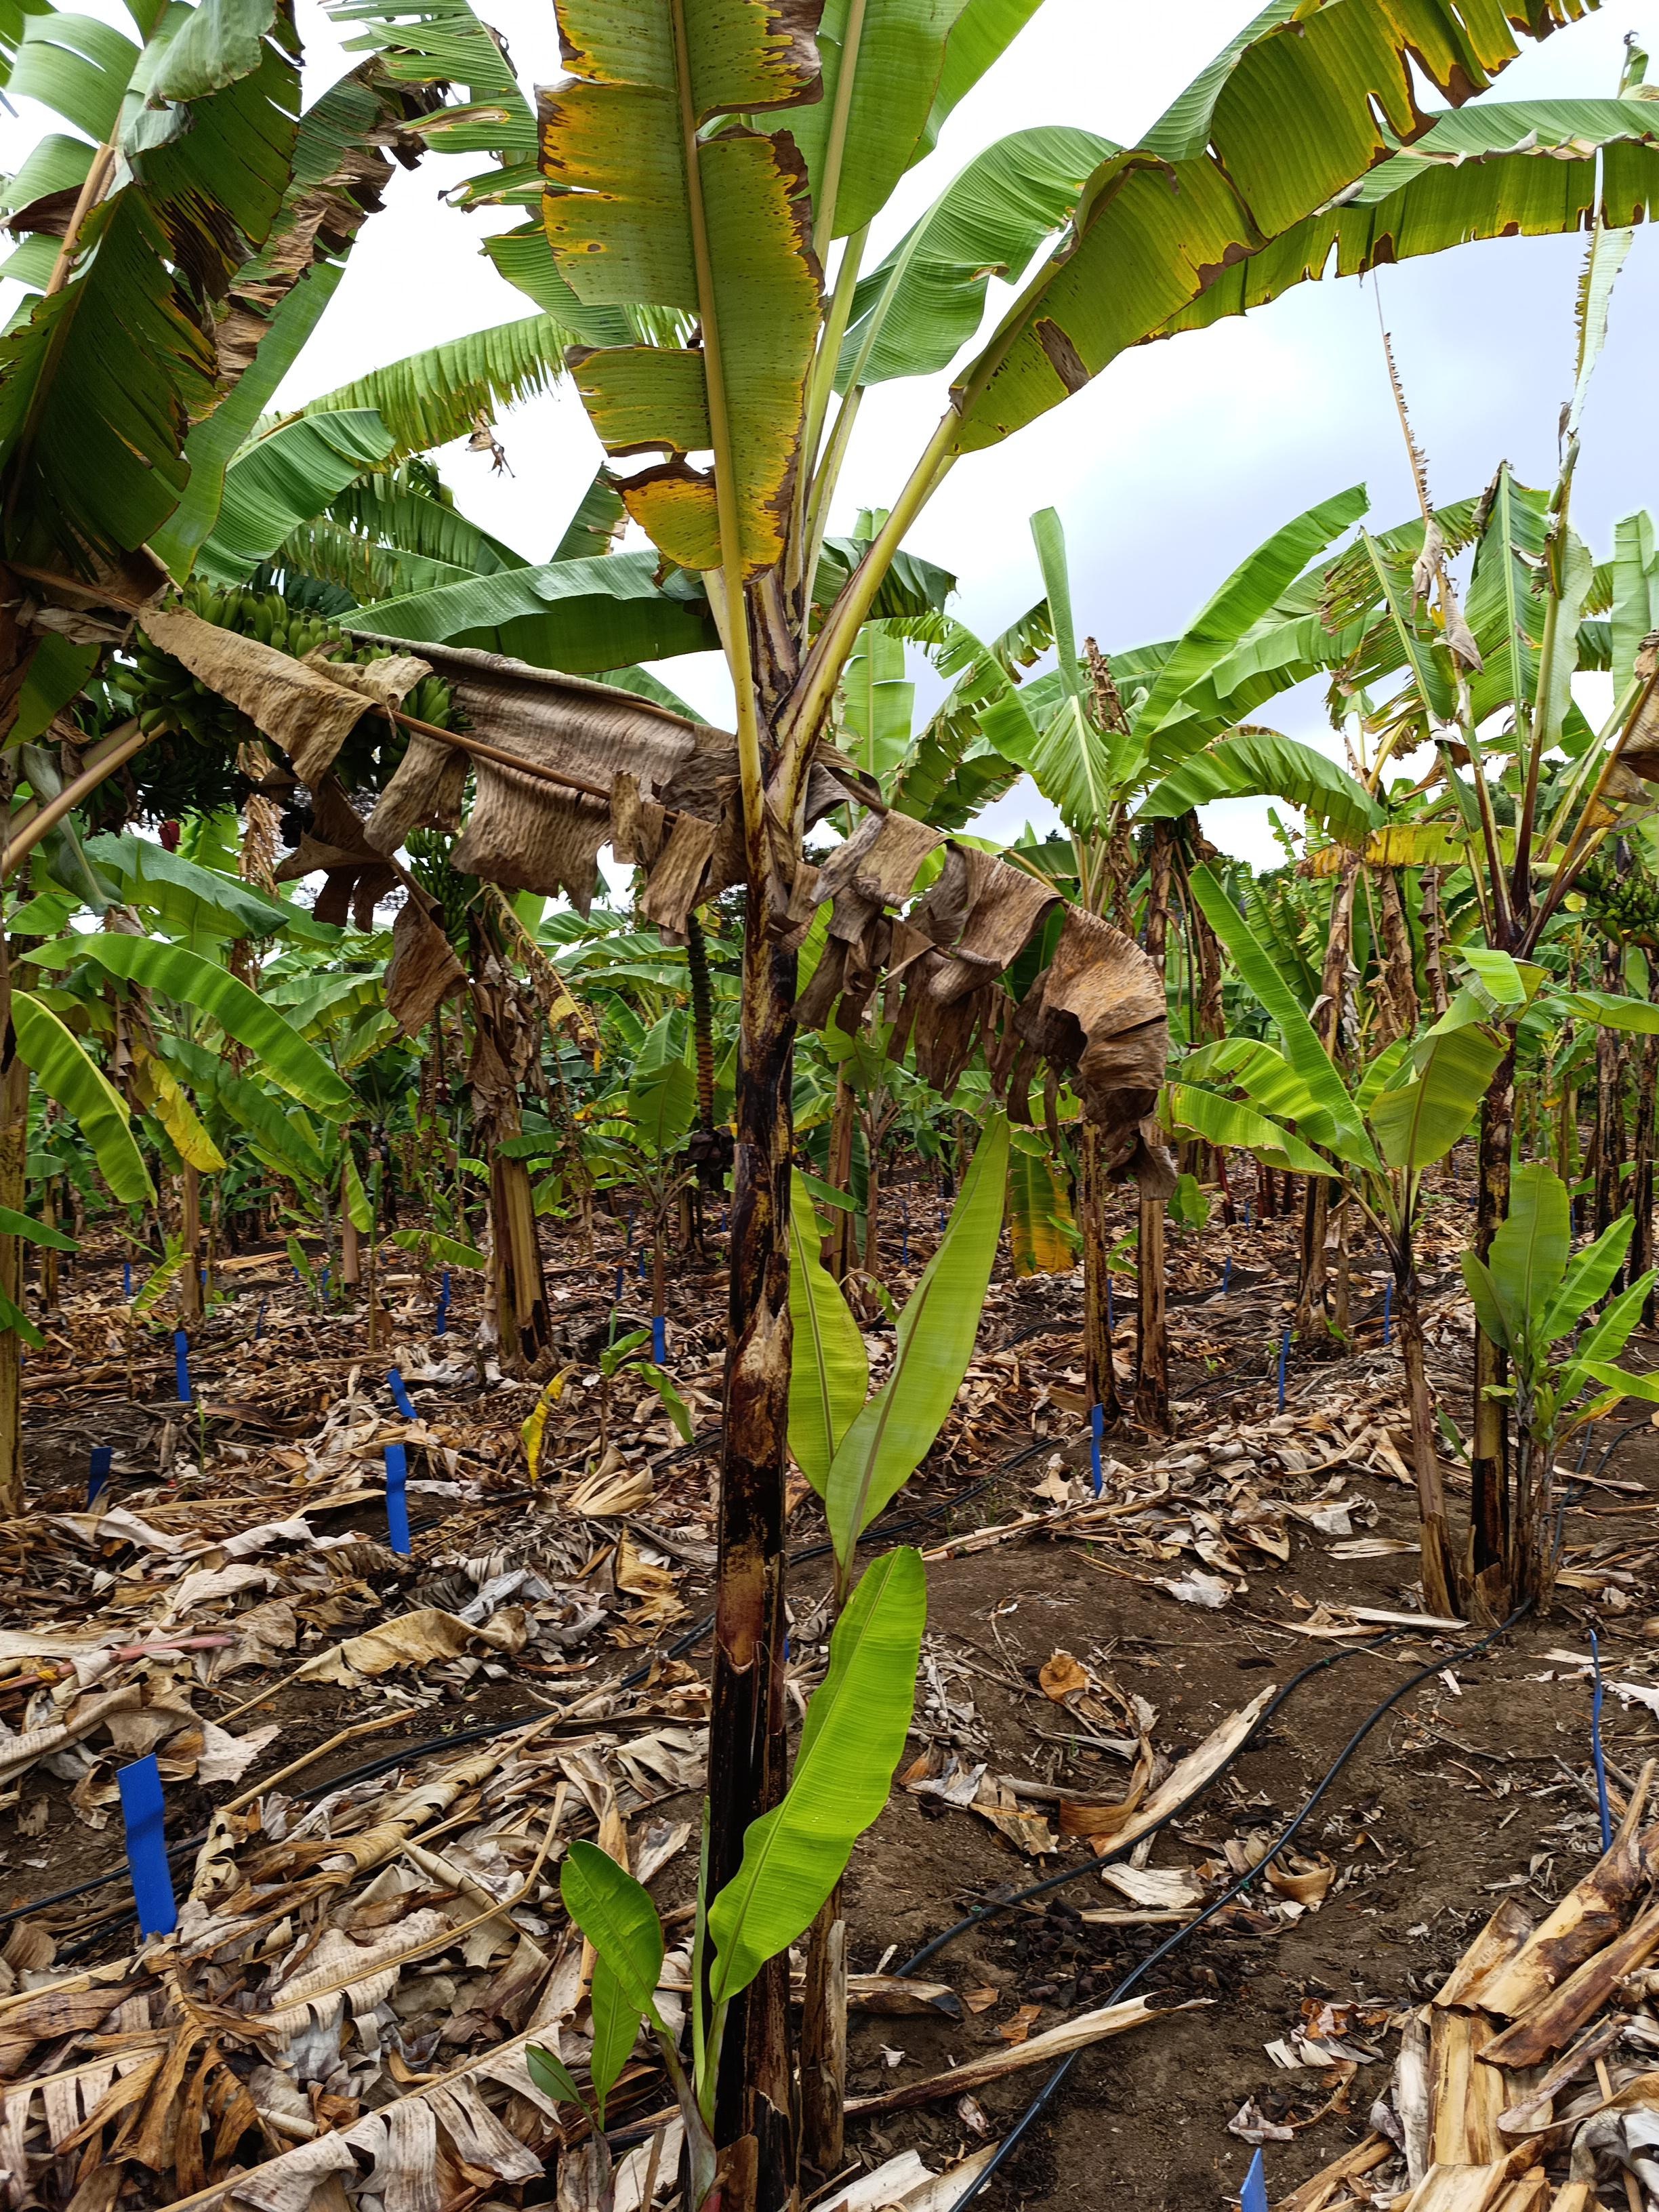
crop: banana
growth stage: vegetative
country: Tanzania
